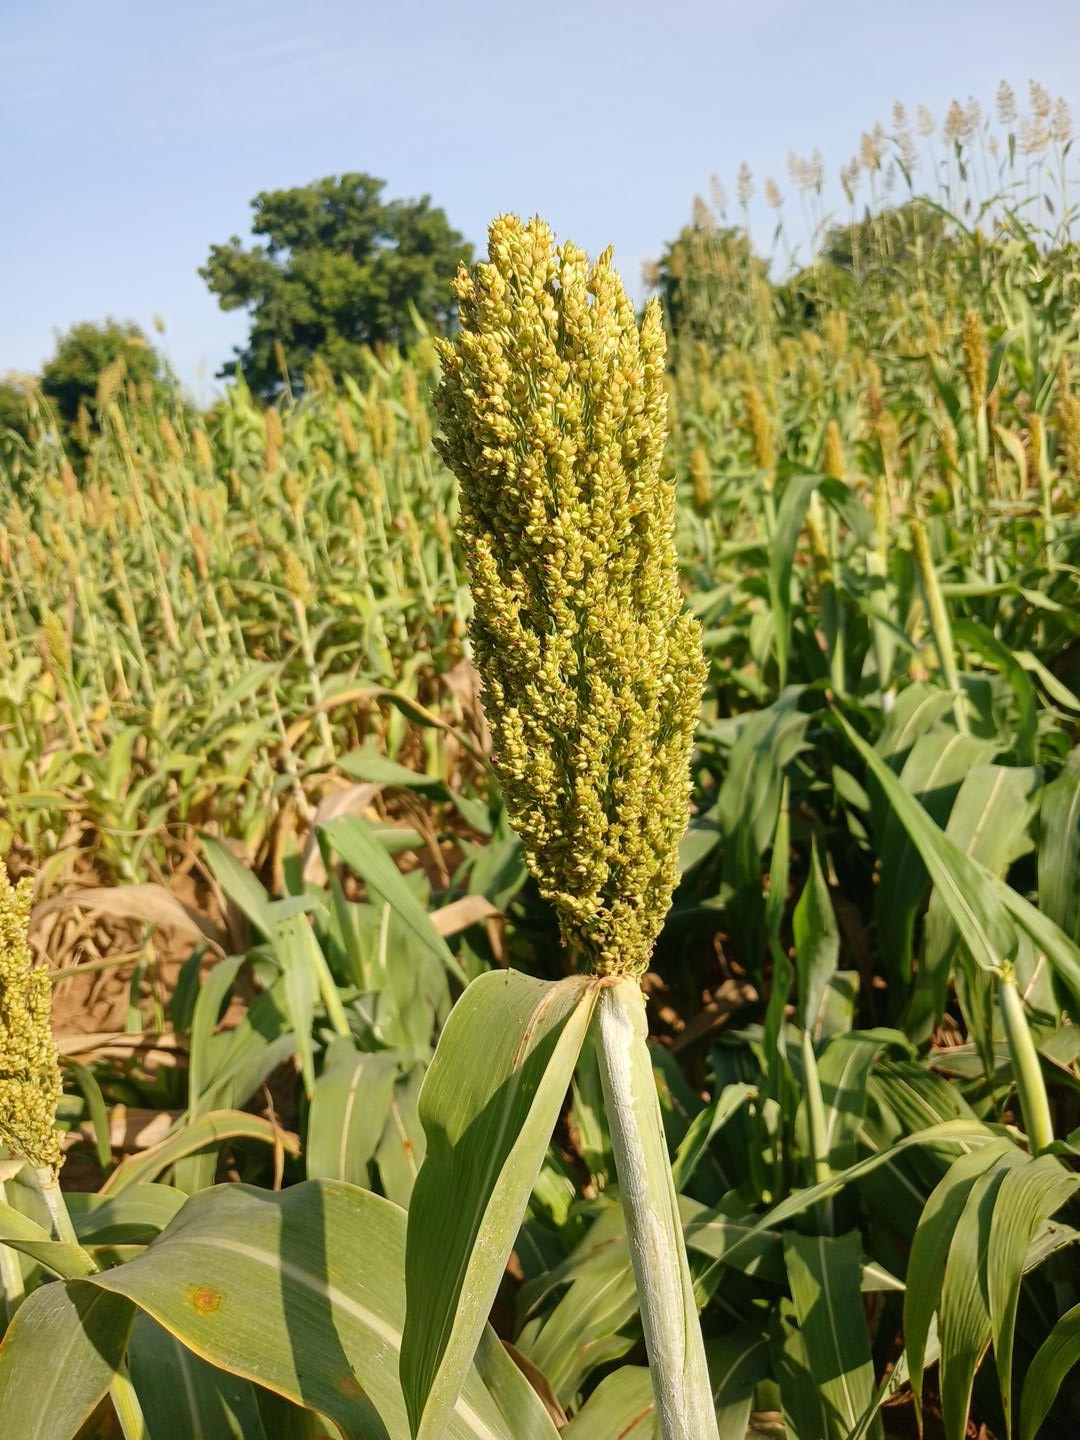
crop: sorghum
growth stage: filling grain
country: Senegal
